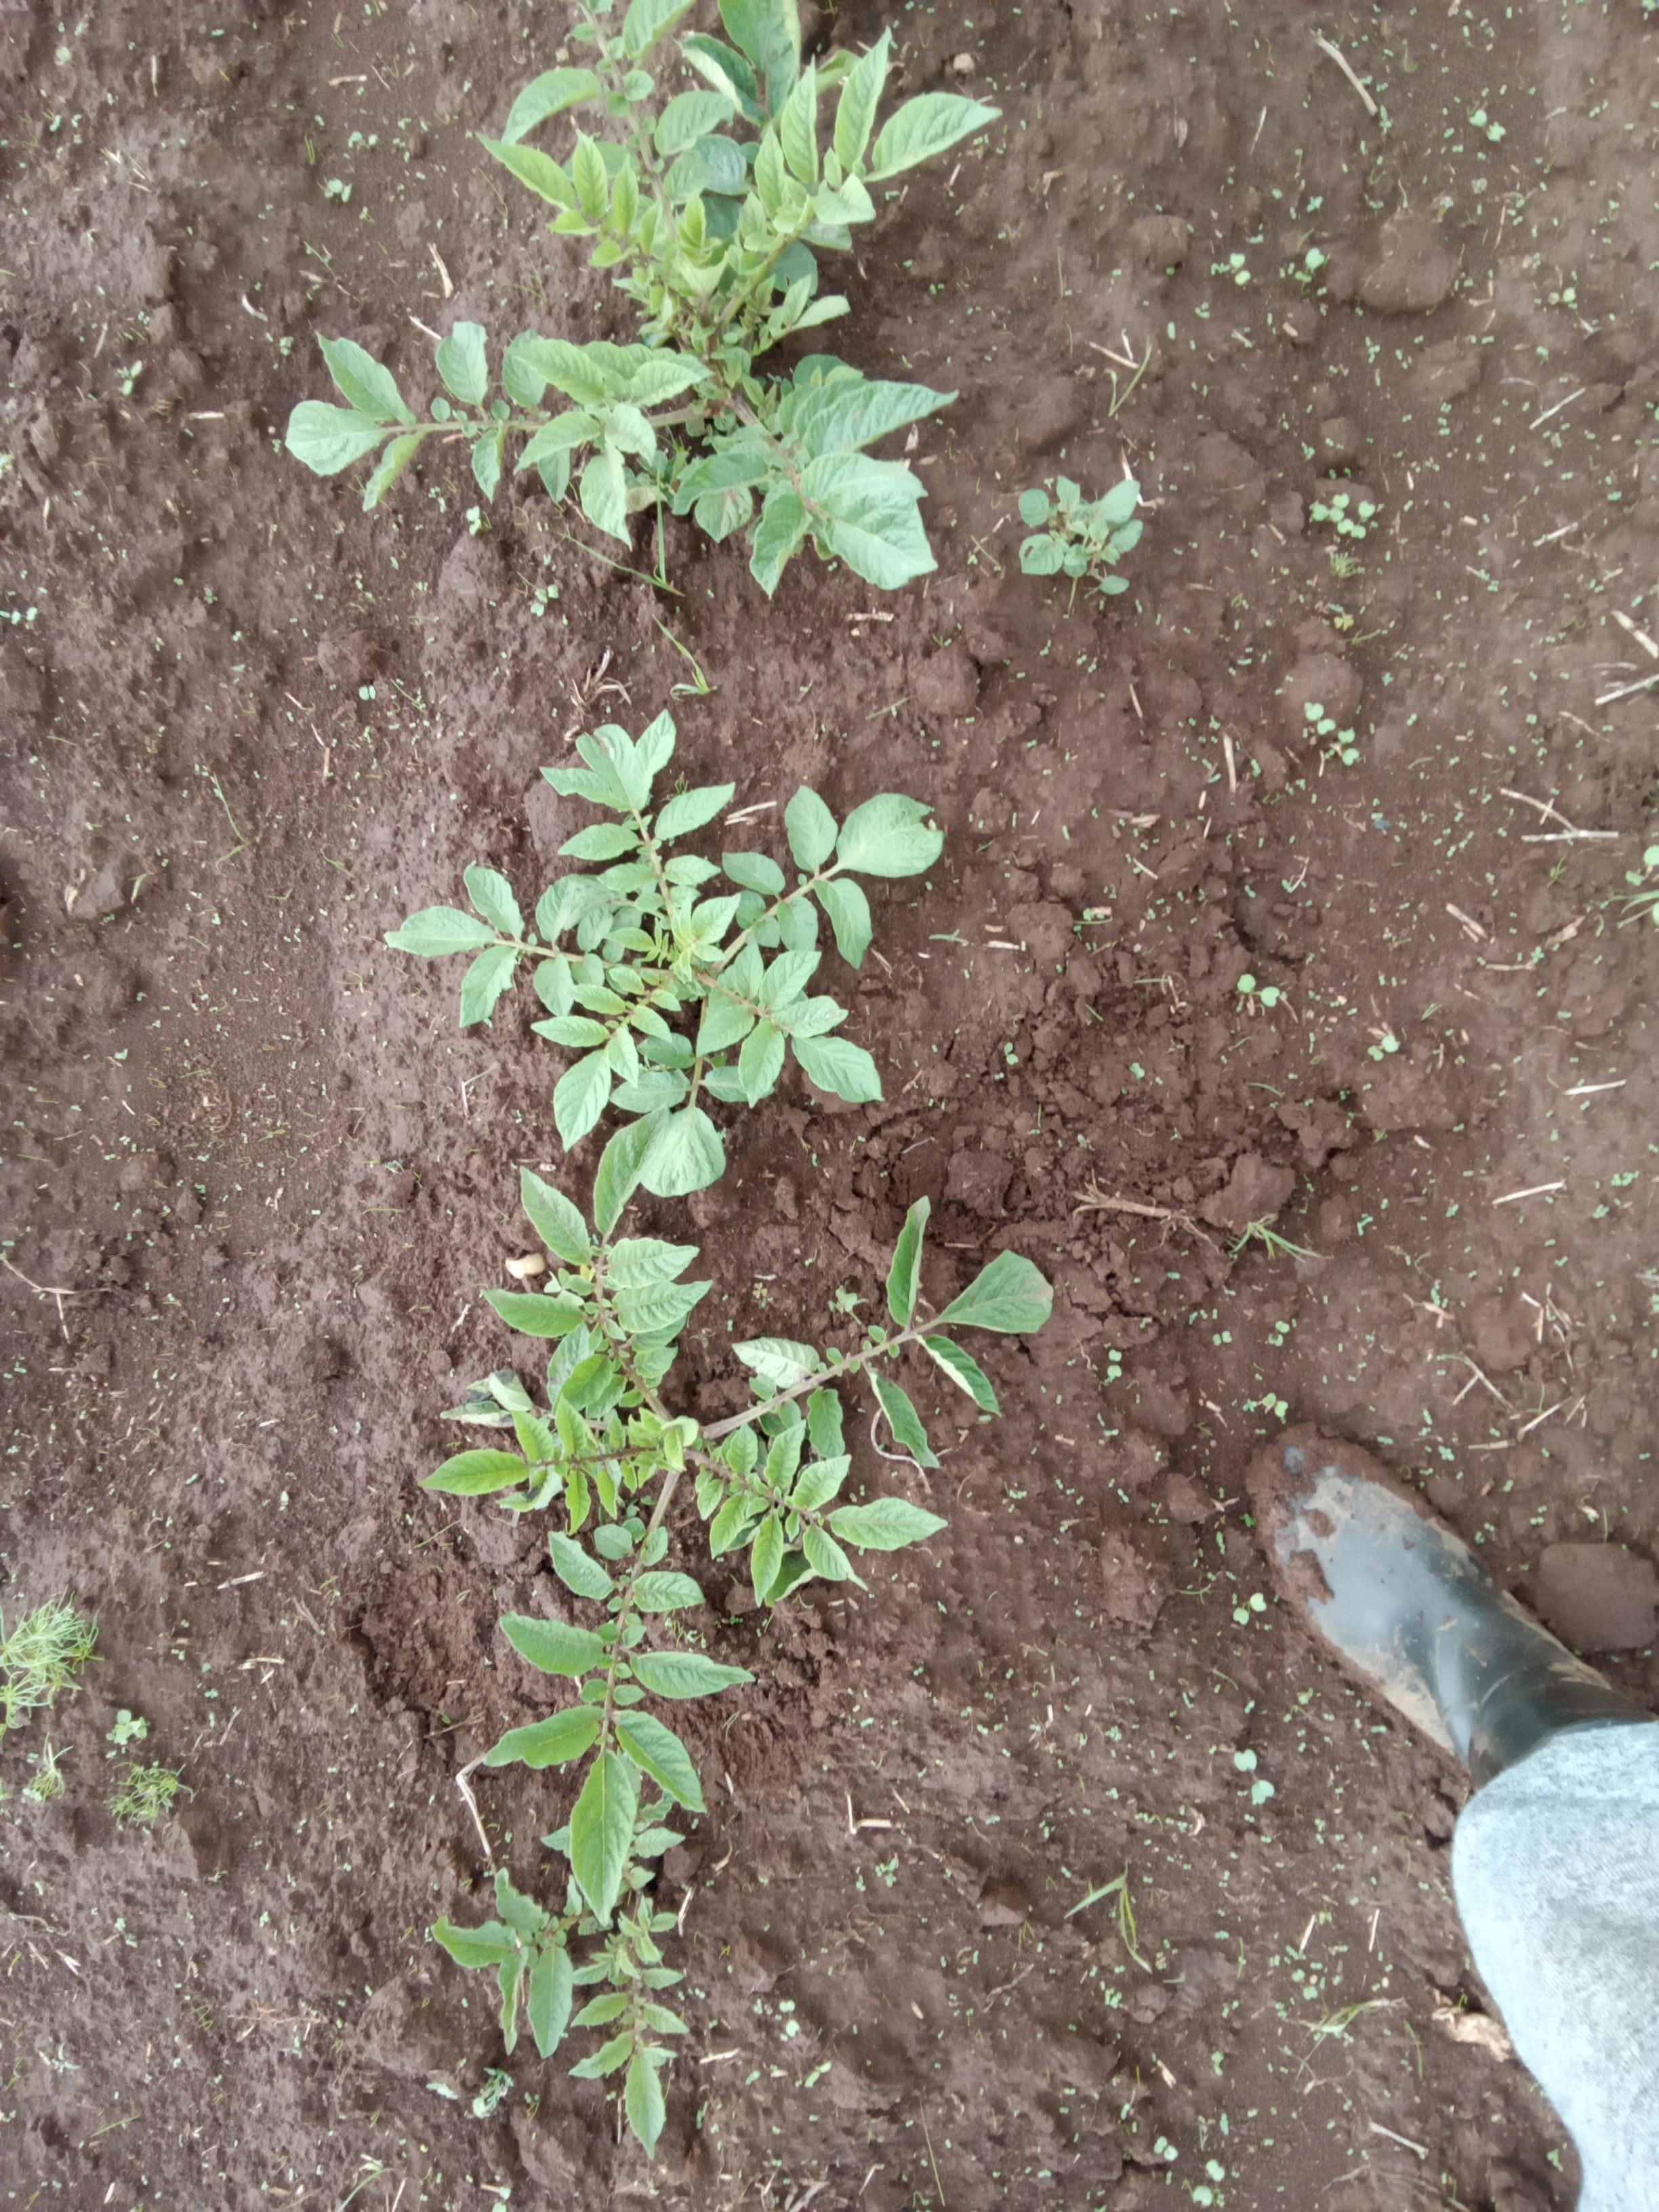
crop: potato
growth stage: emergence
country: Kenya
